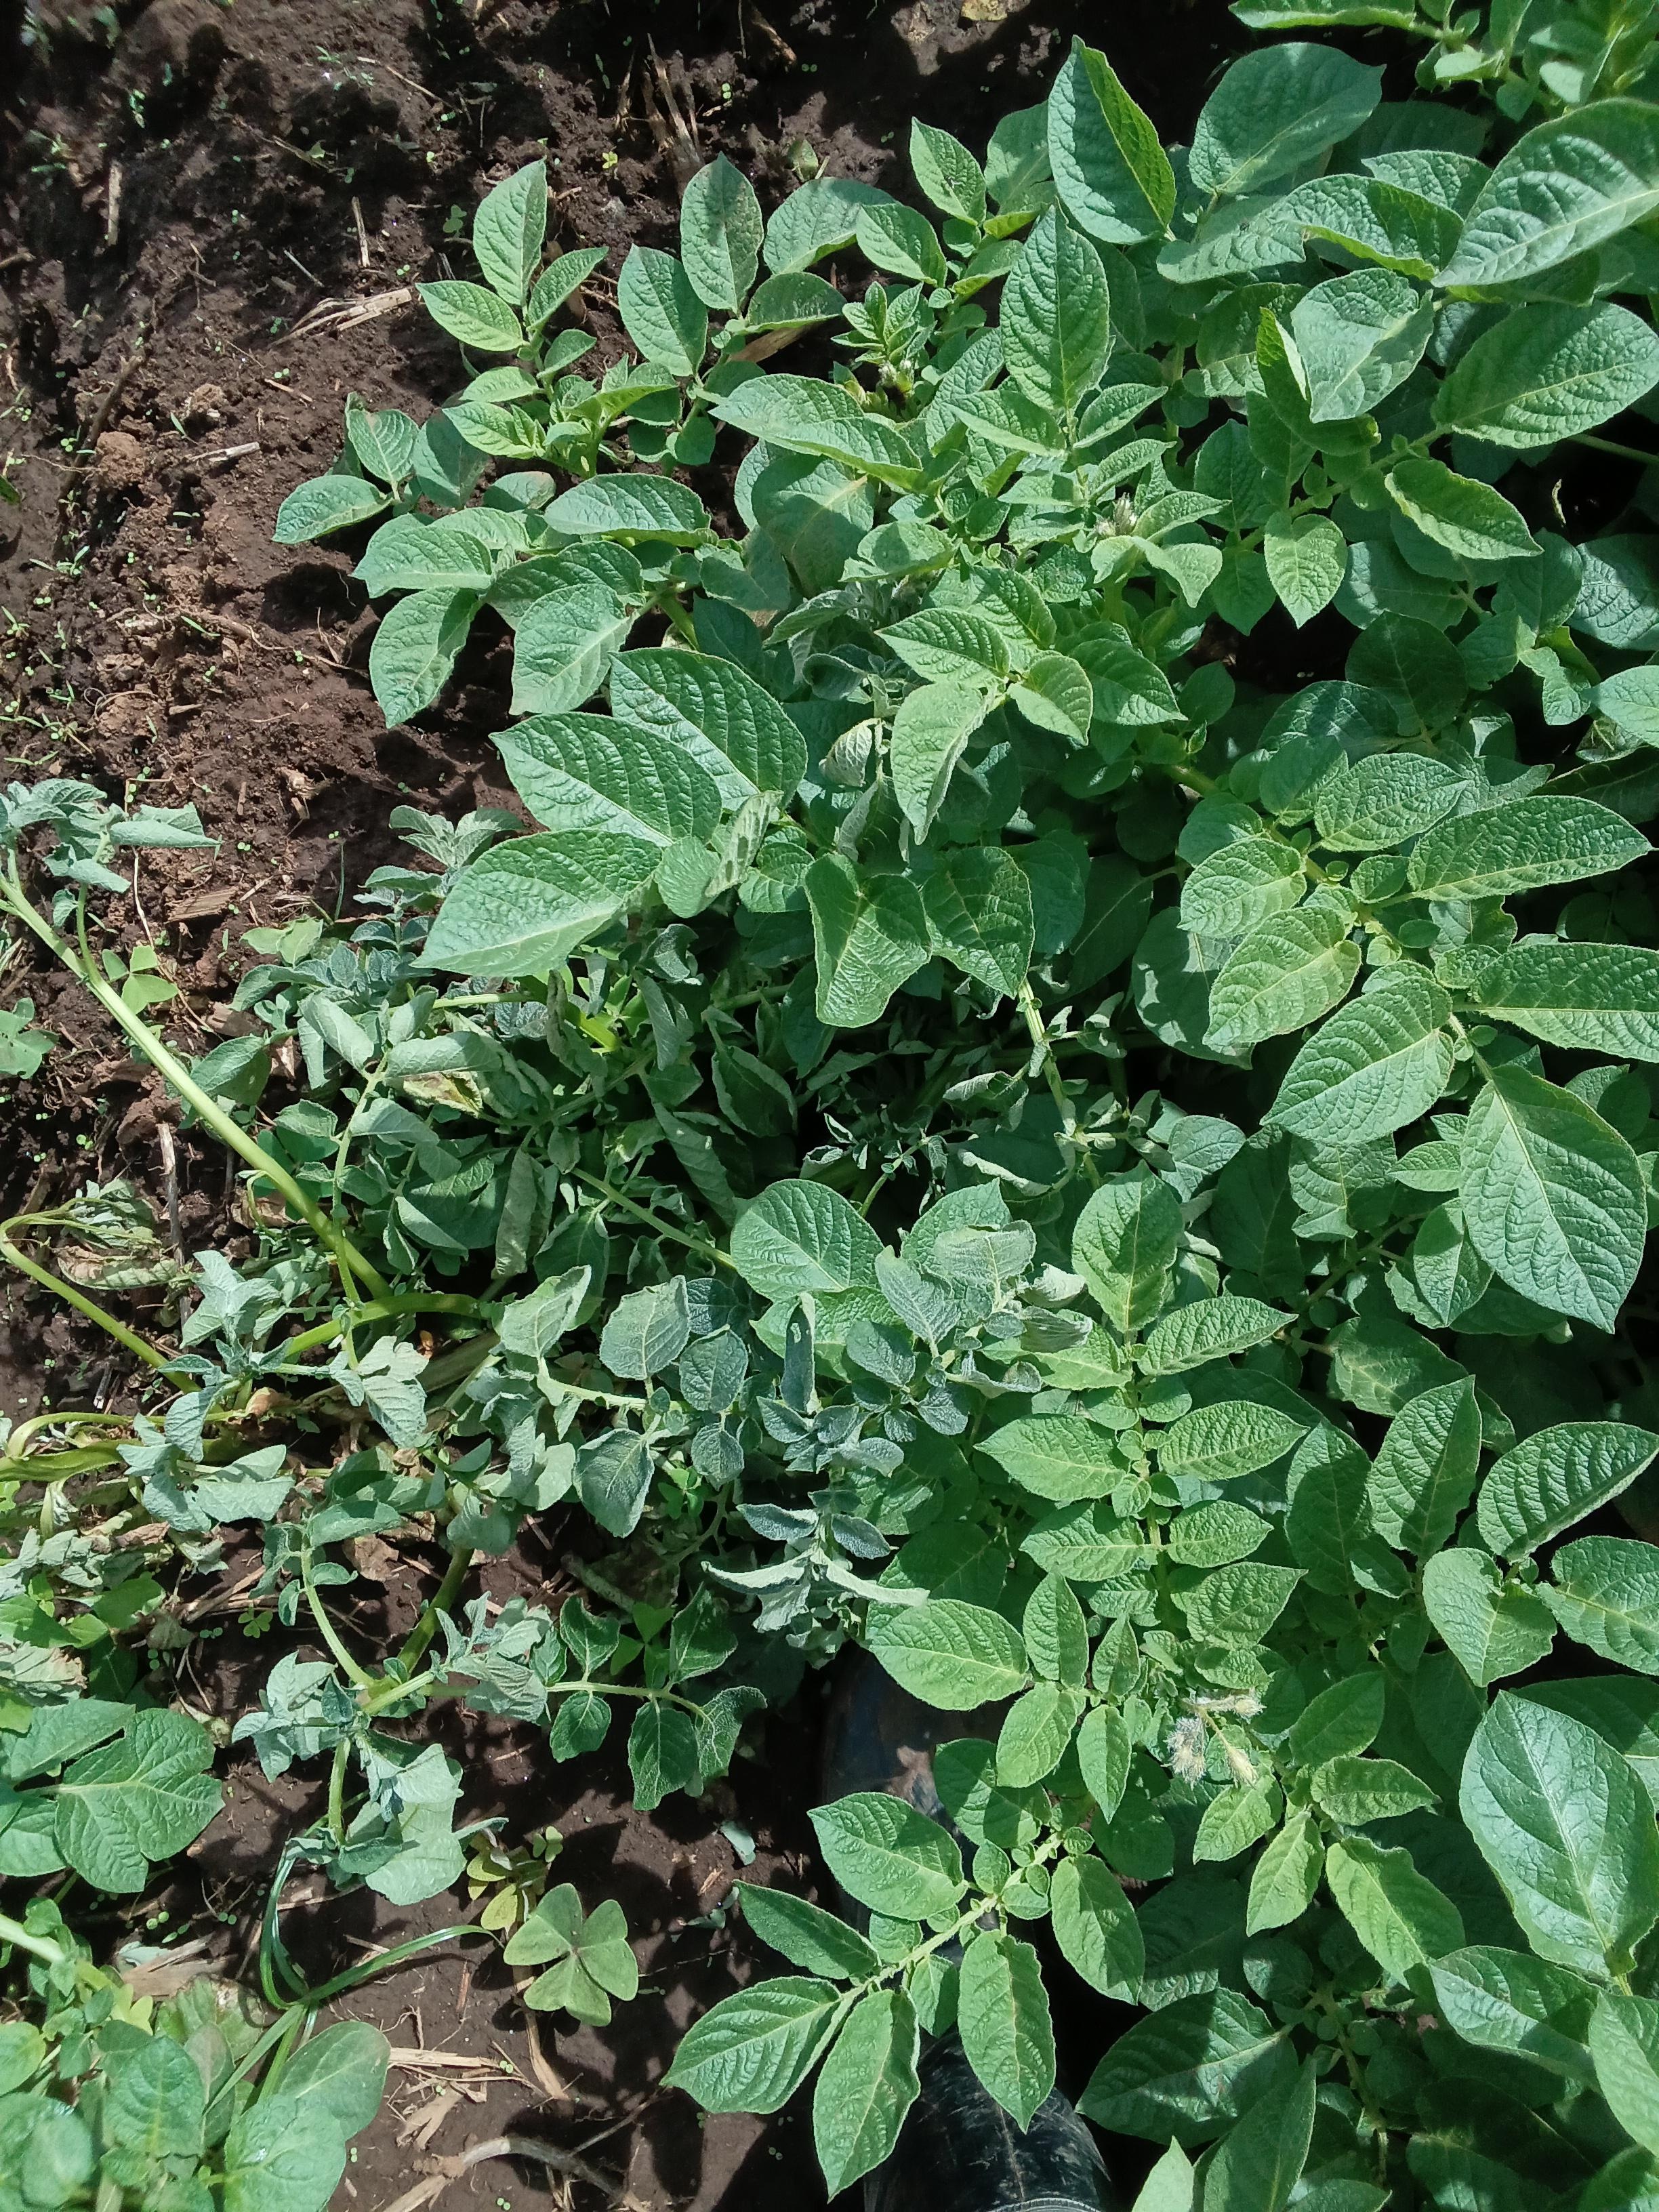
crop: potato
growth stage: vegetative
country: Kenya
